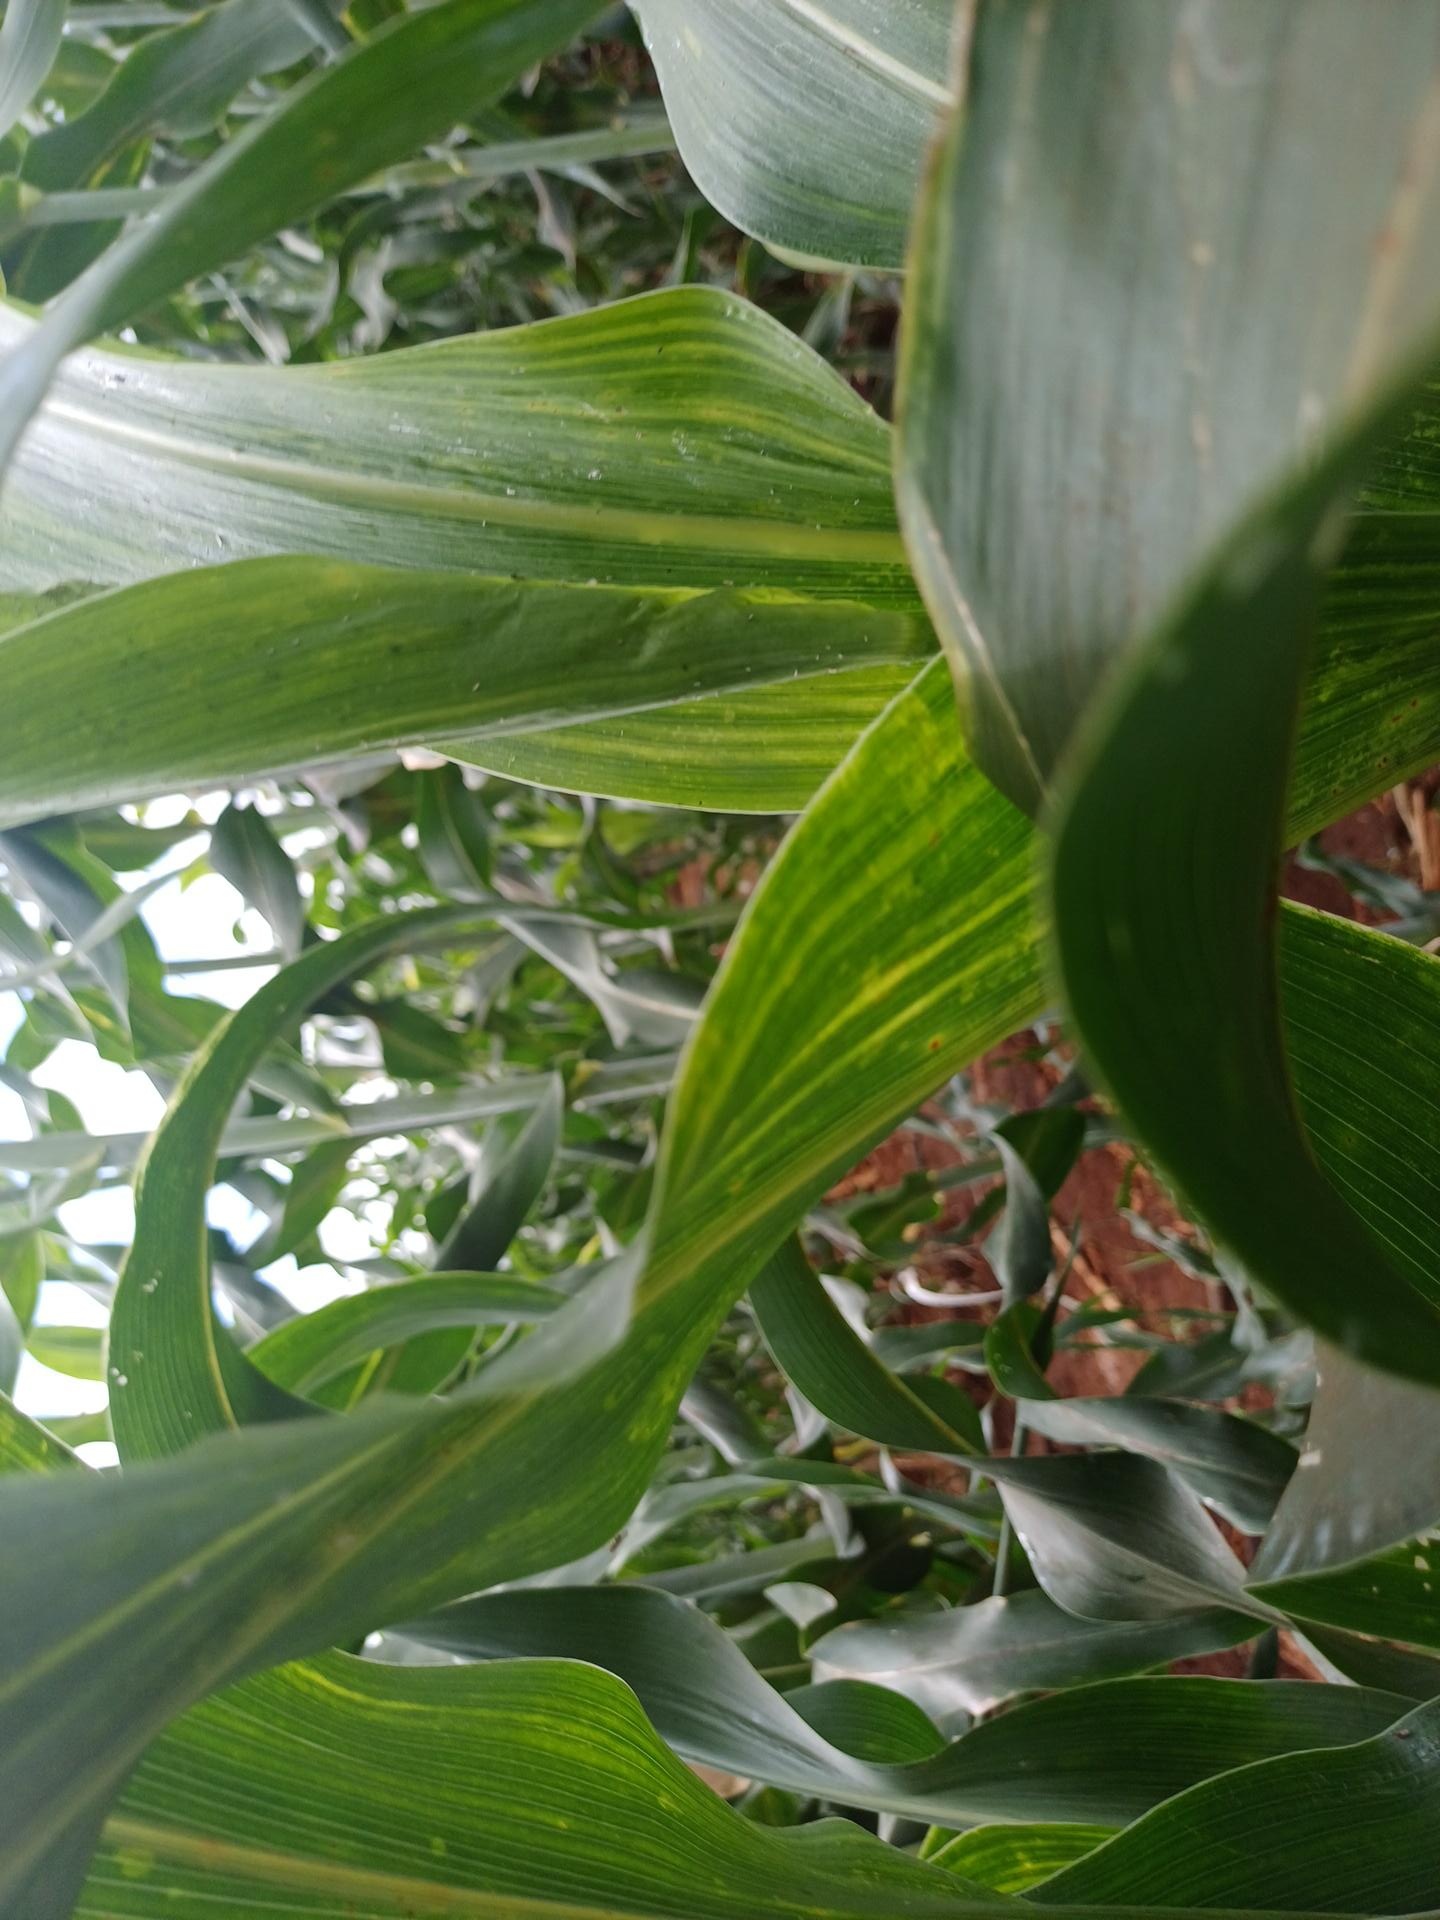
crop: sorghum
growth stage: heading tuber
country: Kenya
